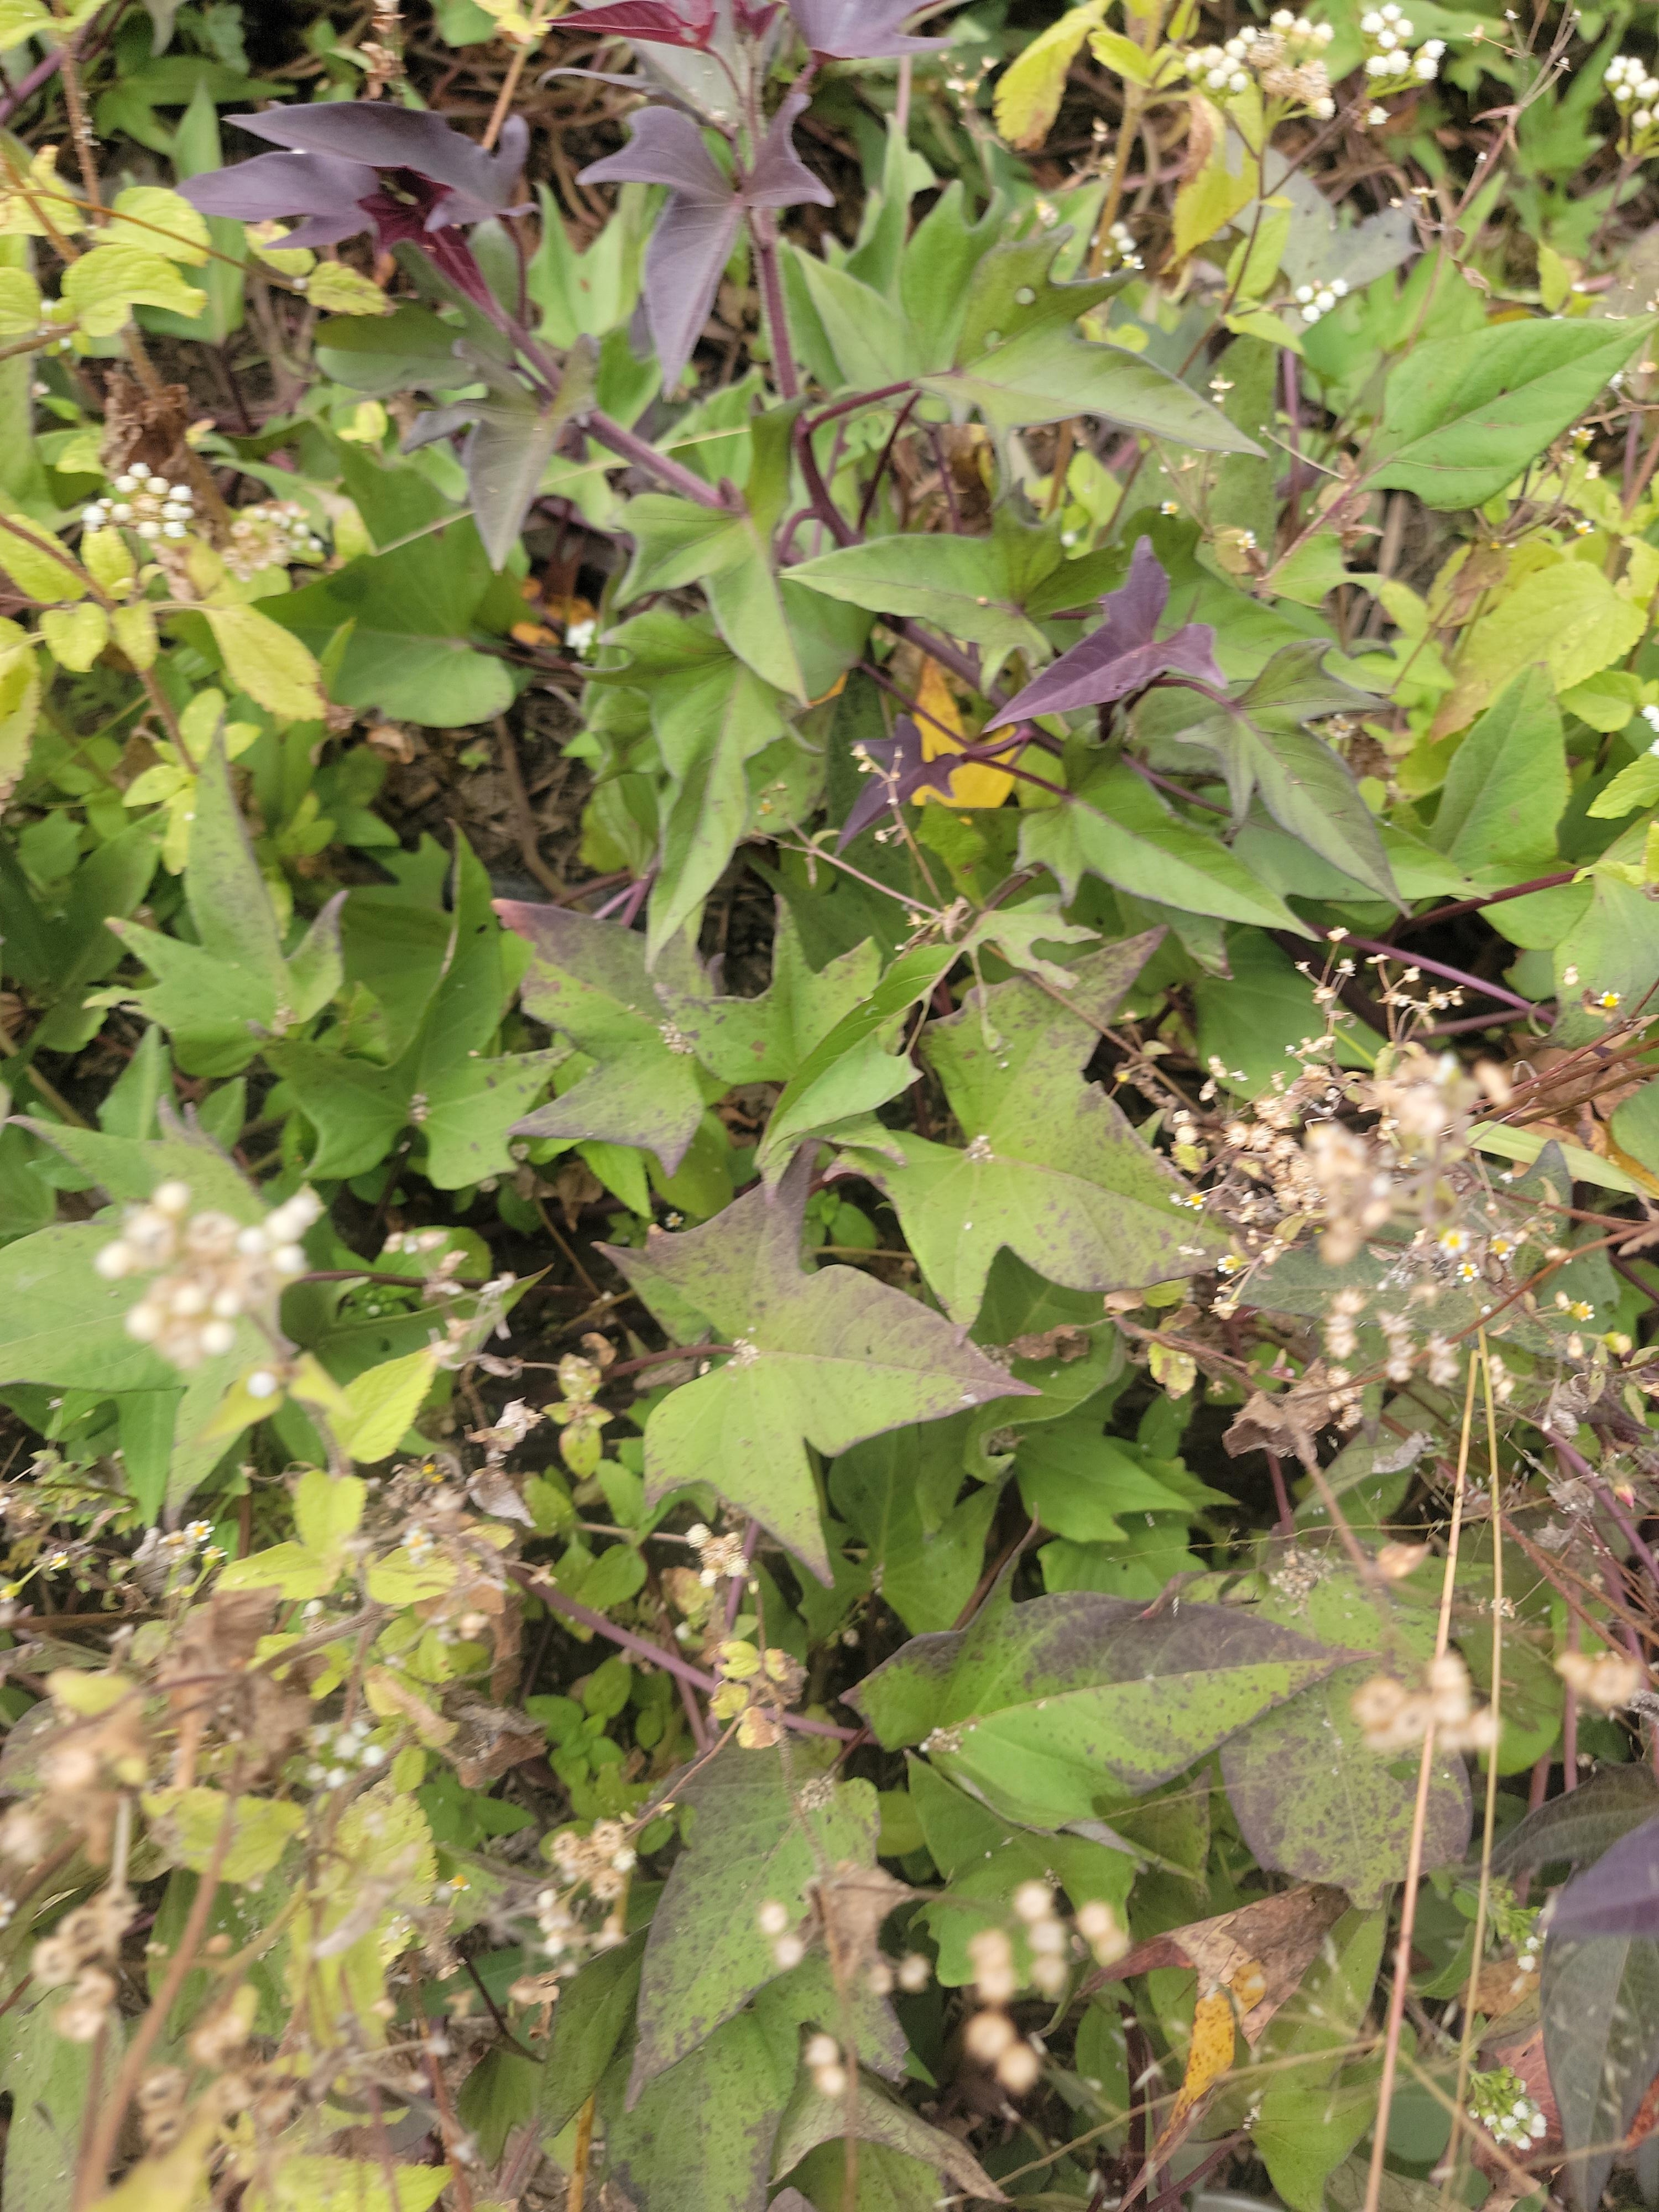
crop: sweet potato
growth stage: flowering
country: Tanzania
